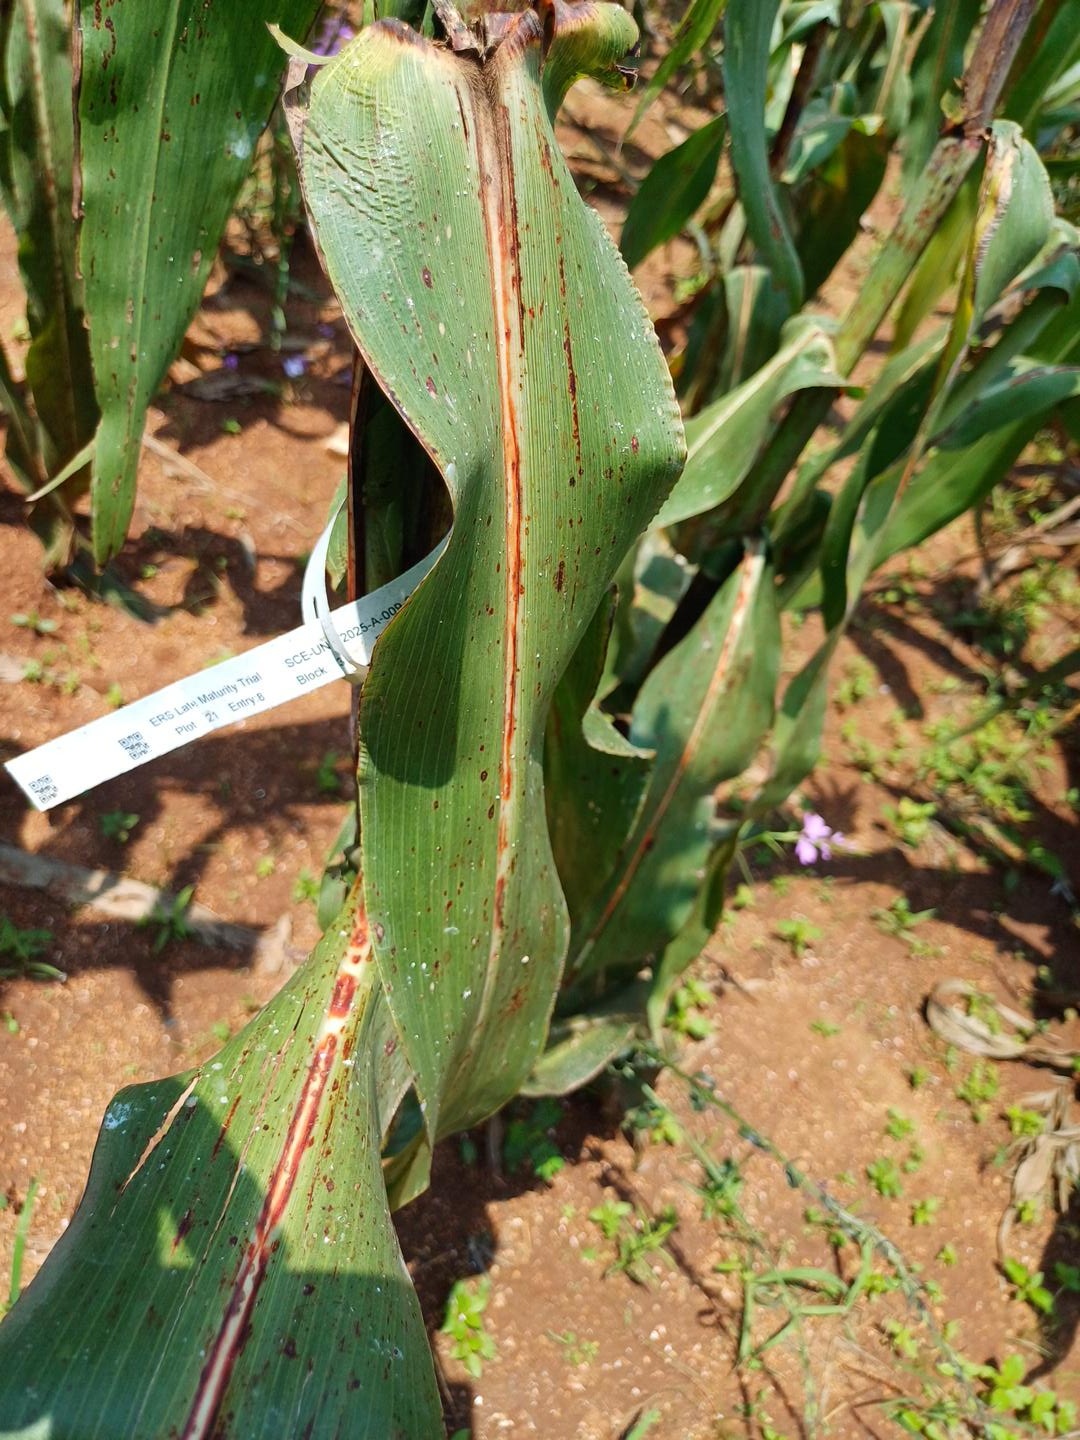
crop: sorghum
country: Kenya
